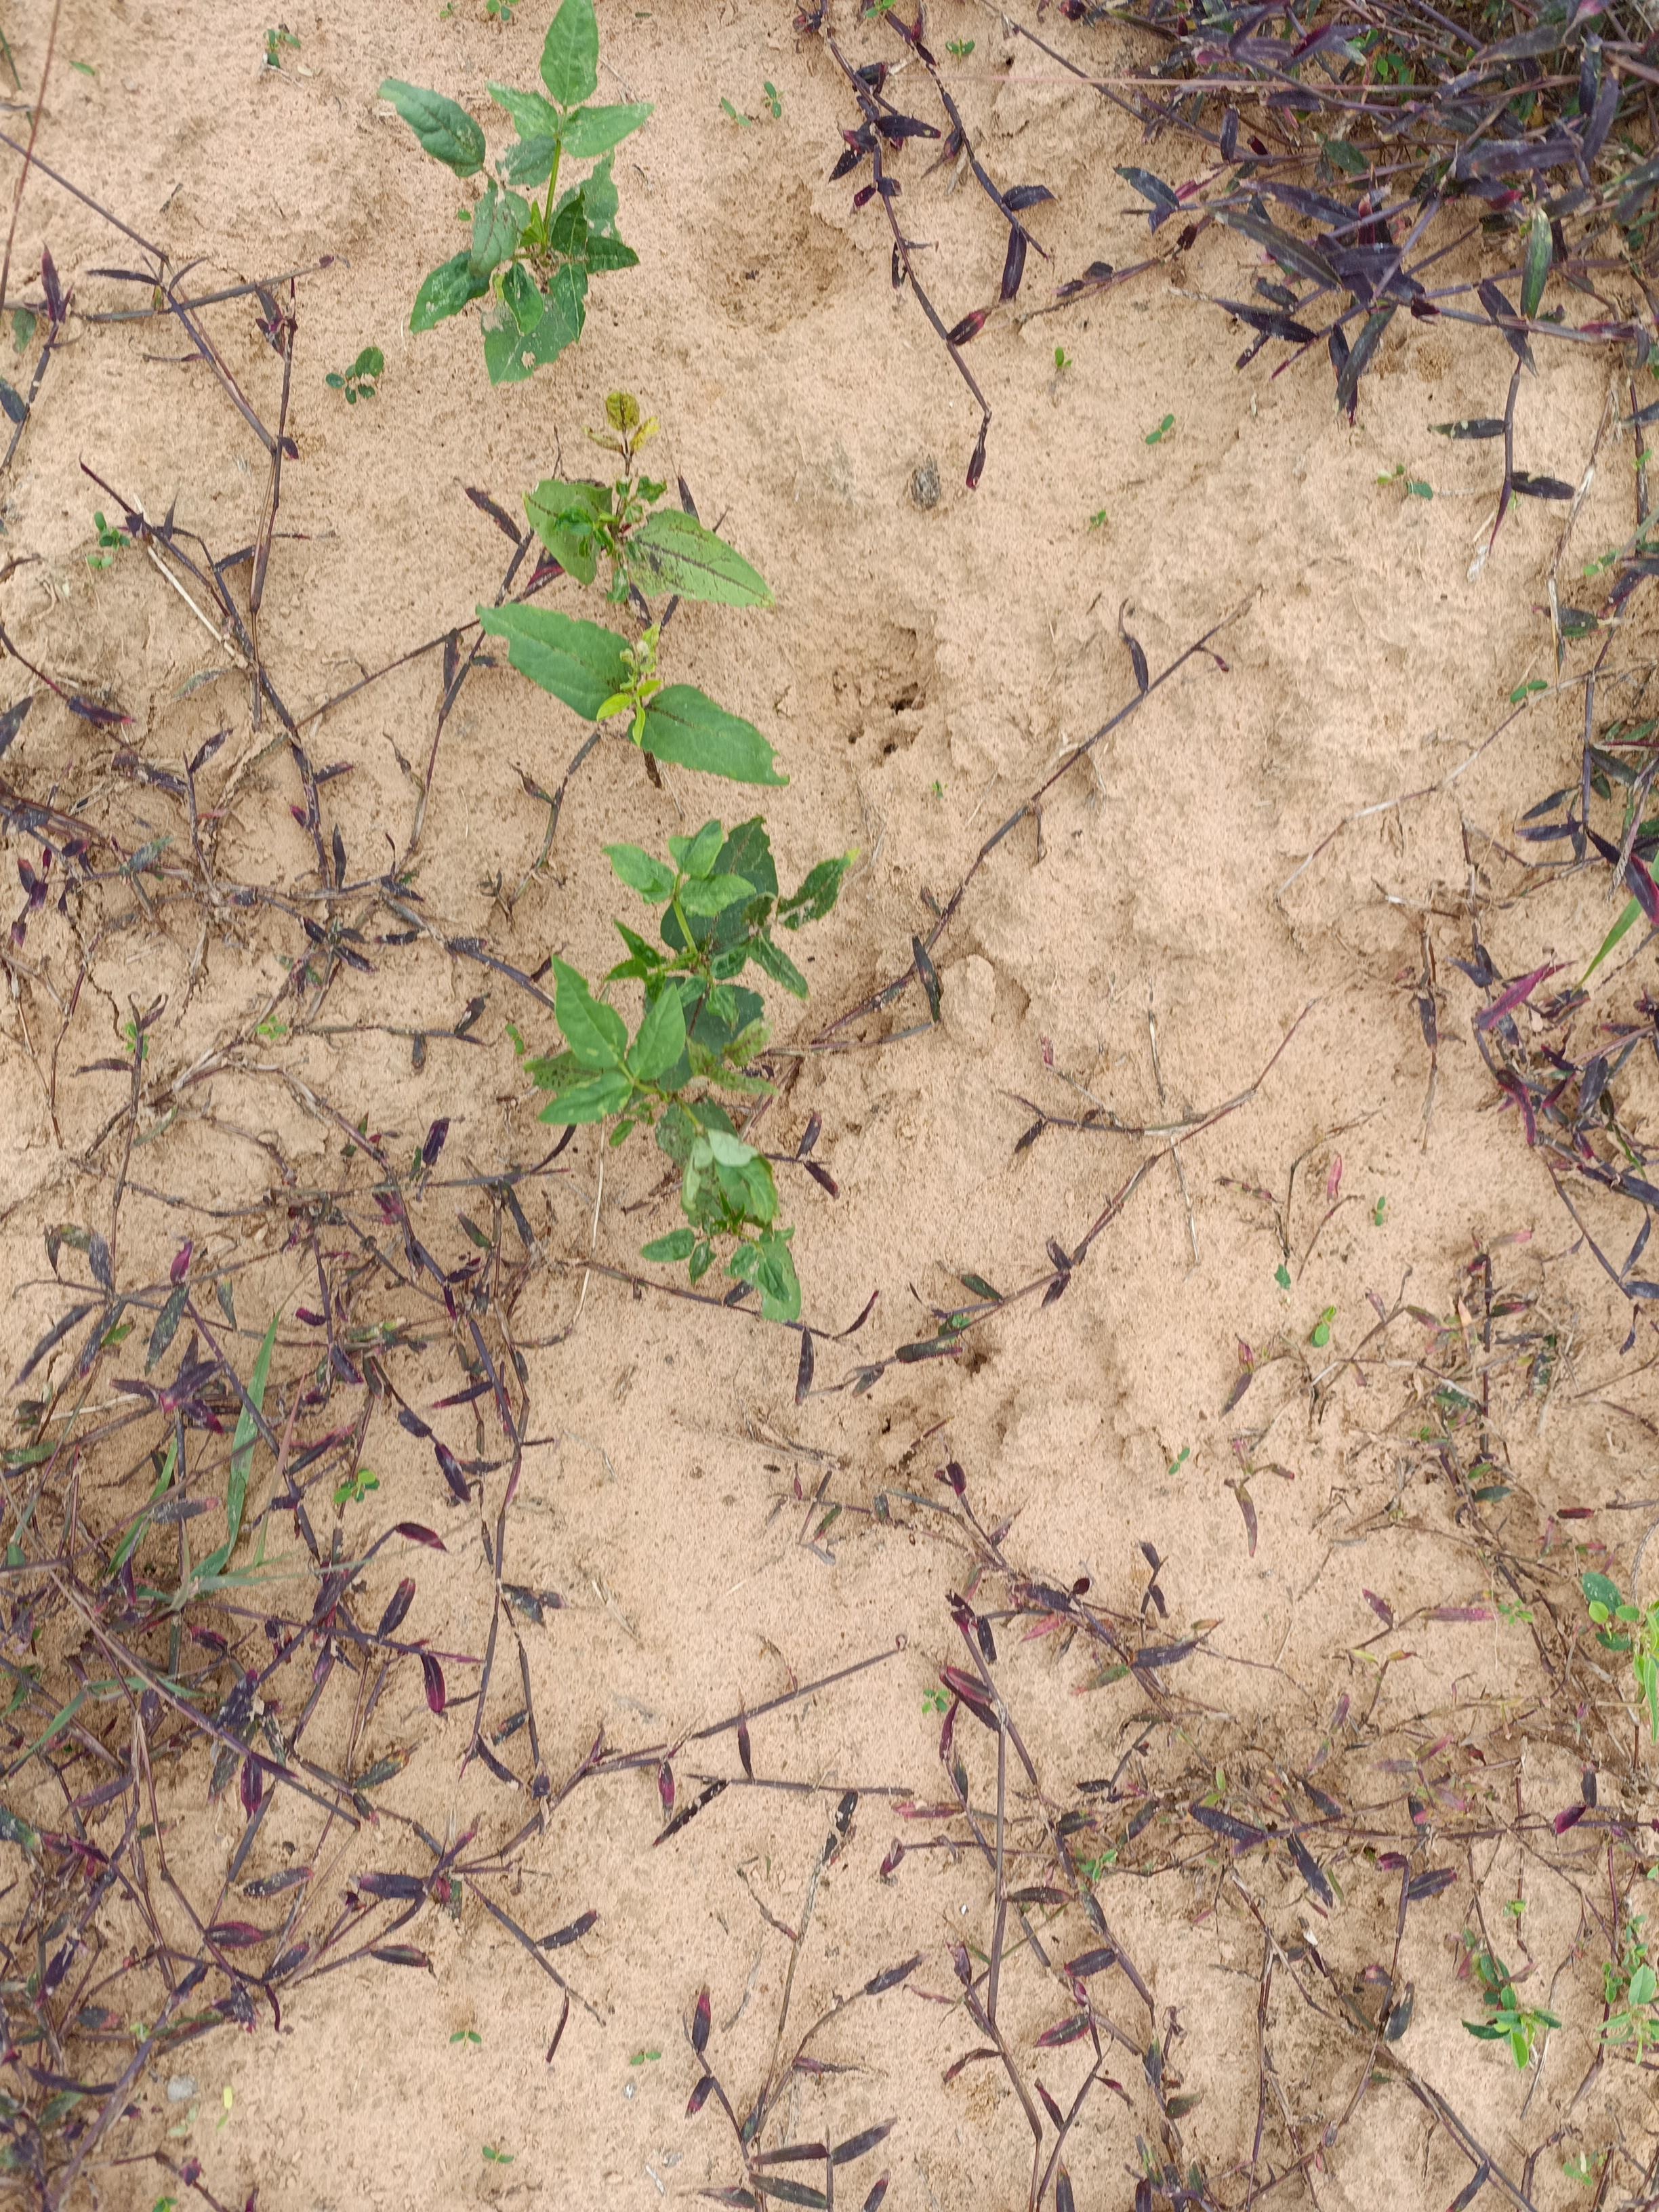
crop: cowpea
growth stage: emergence
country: Nigeria
